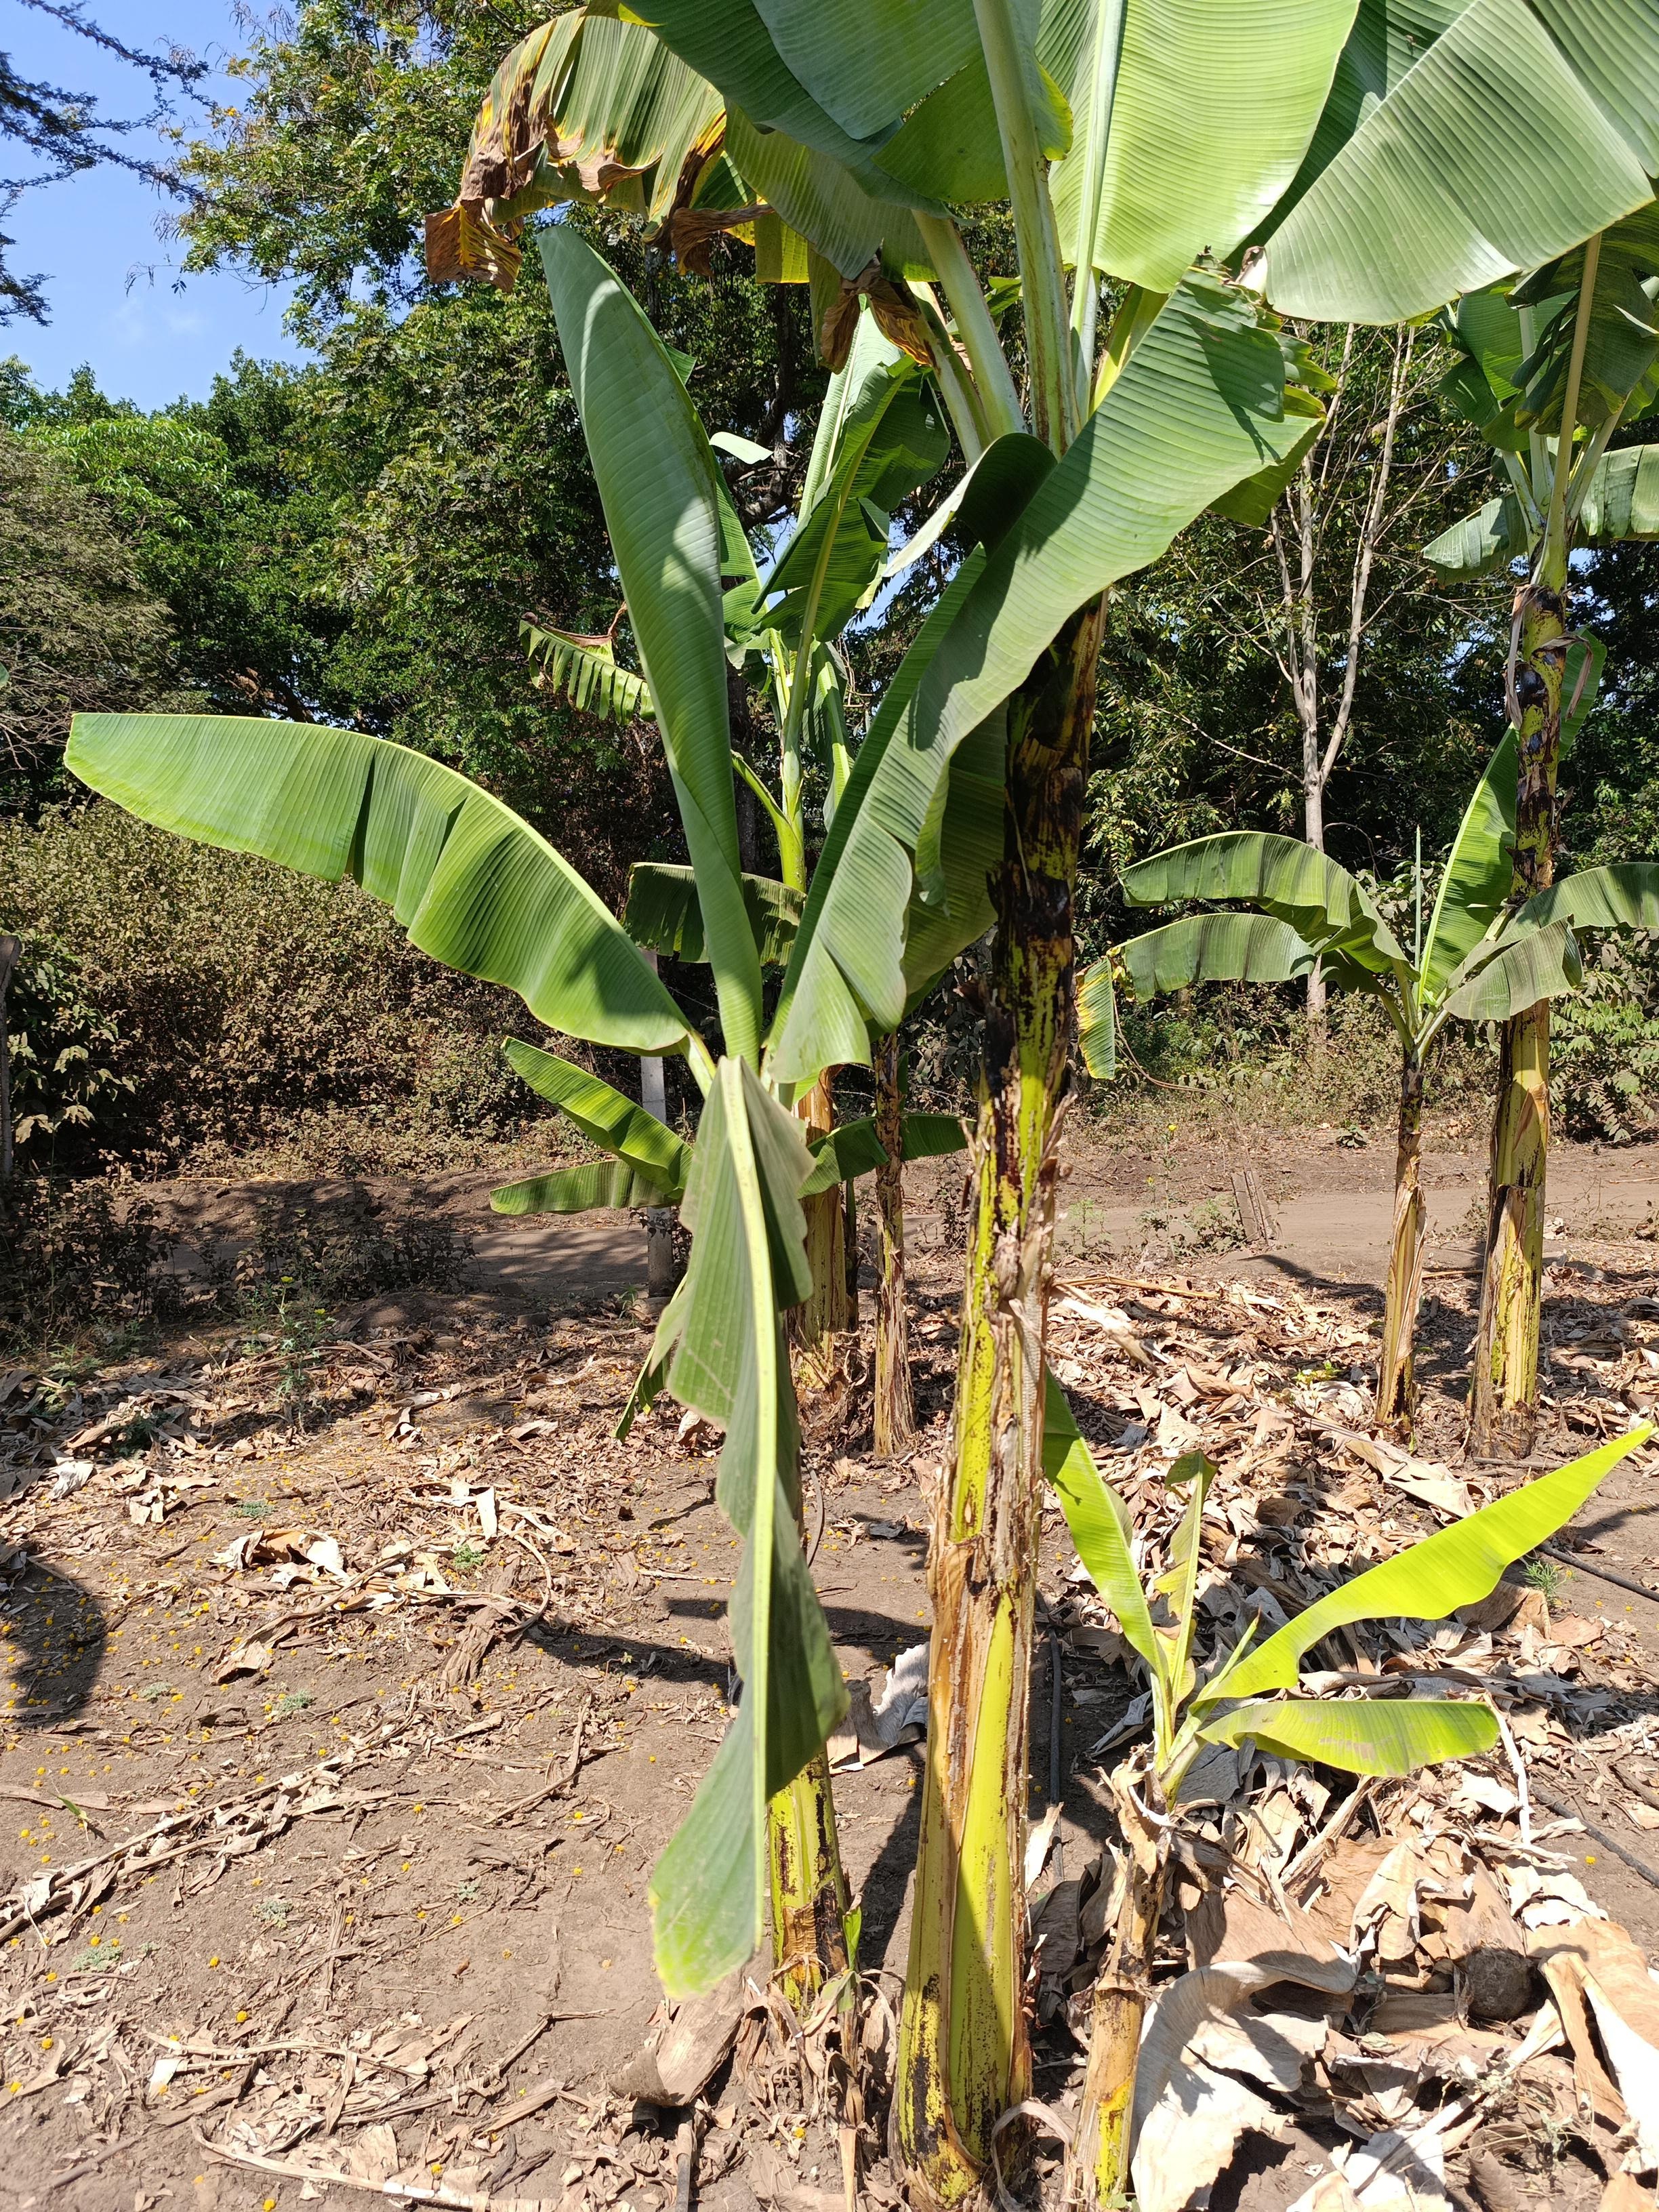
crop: banana
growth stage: vegetative
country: Tanzania
